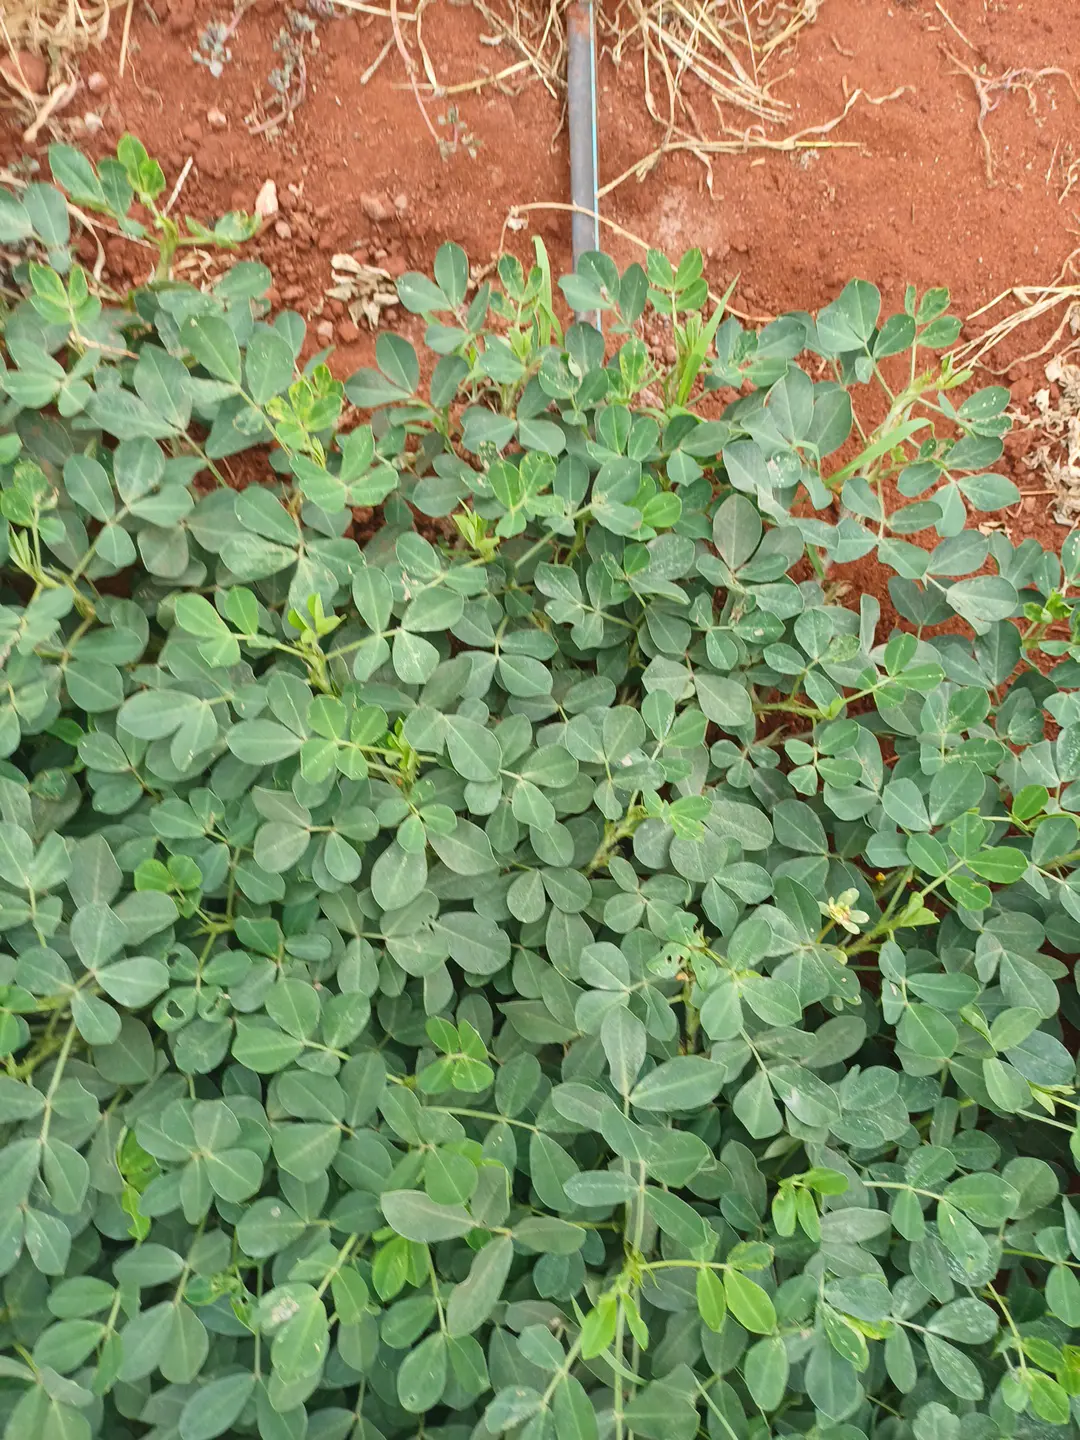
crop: groundnut
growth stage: pegging
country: Kenya
